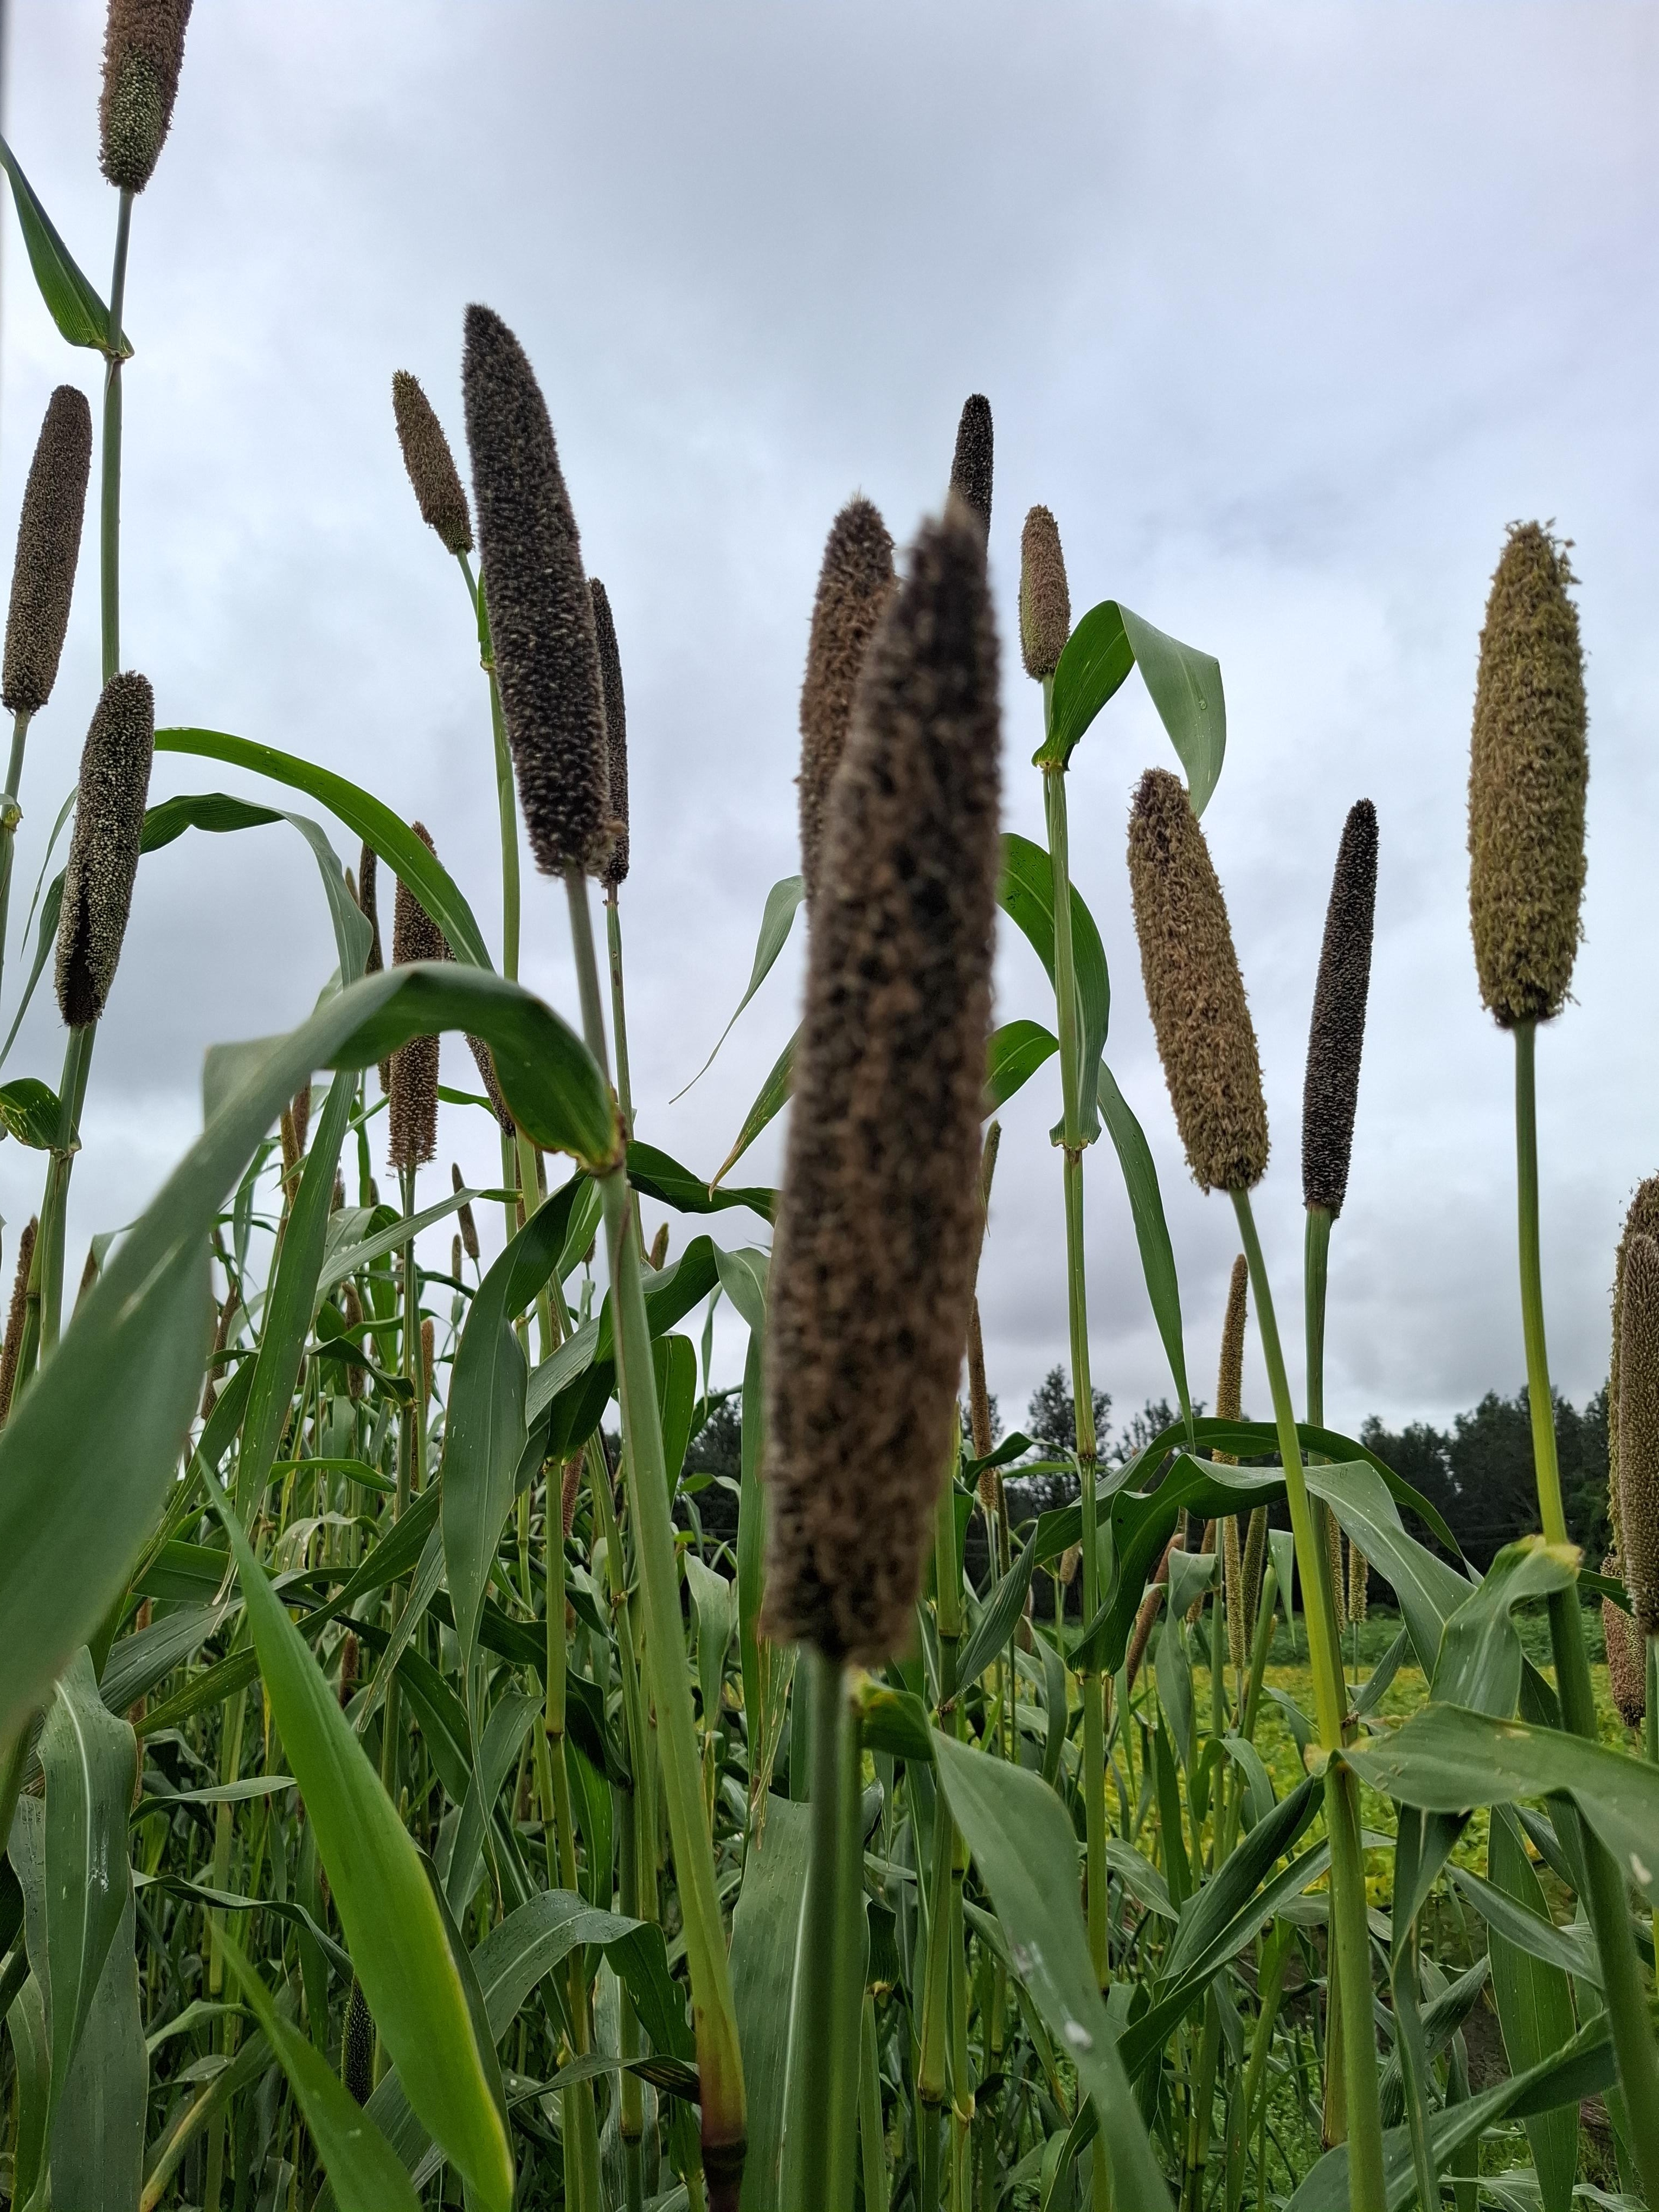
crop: sorghum
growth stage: harvest maturity
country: Tanzania
